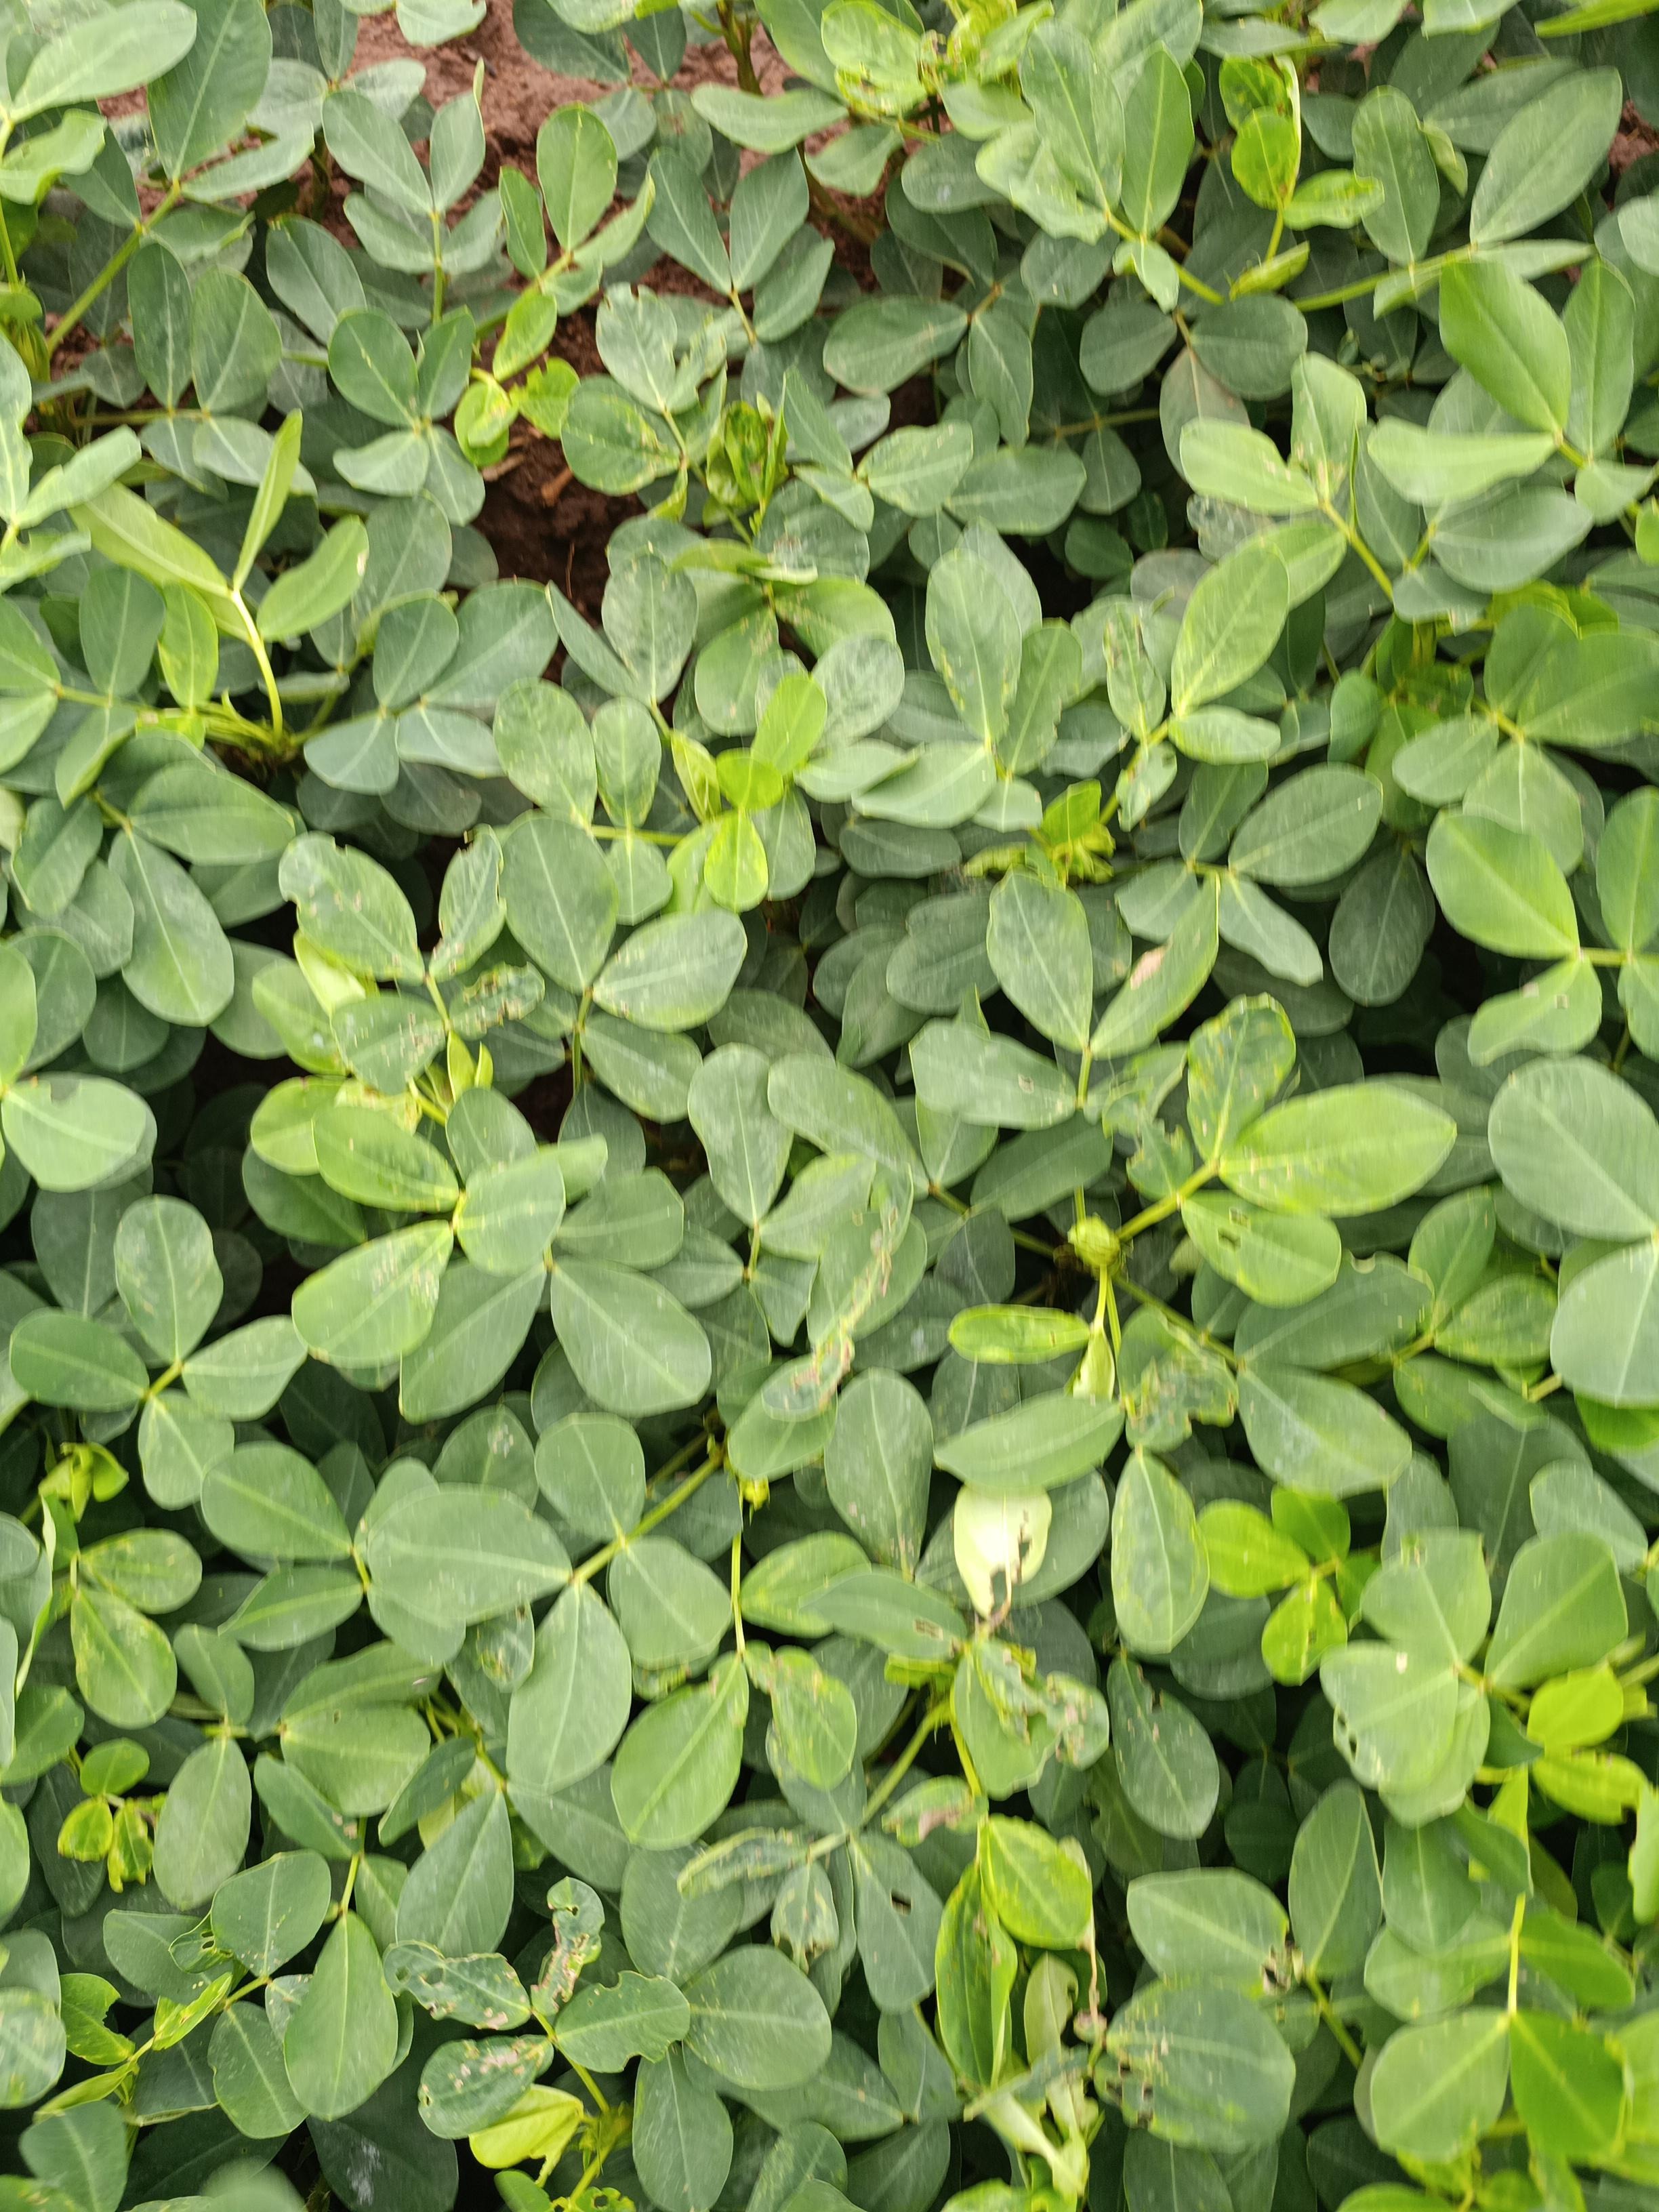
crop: groundnut
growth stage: flowering
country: Kenya
